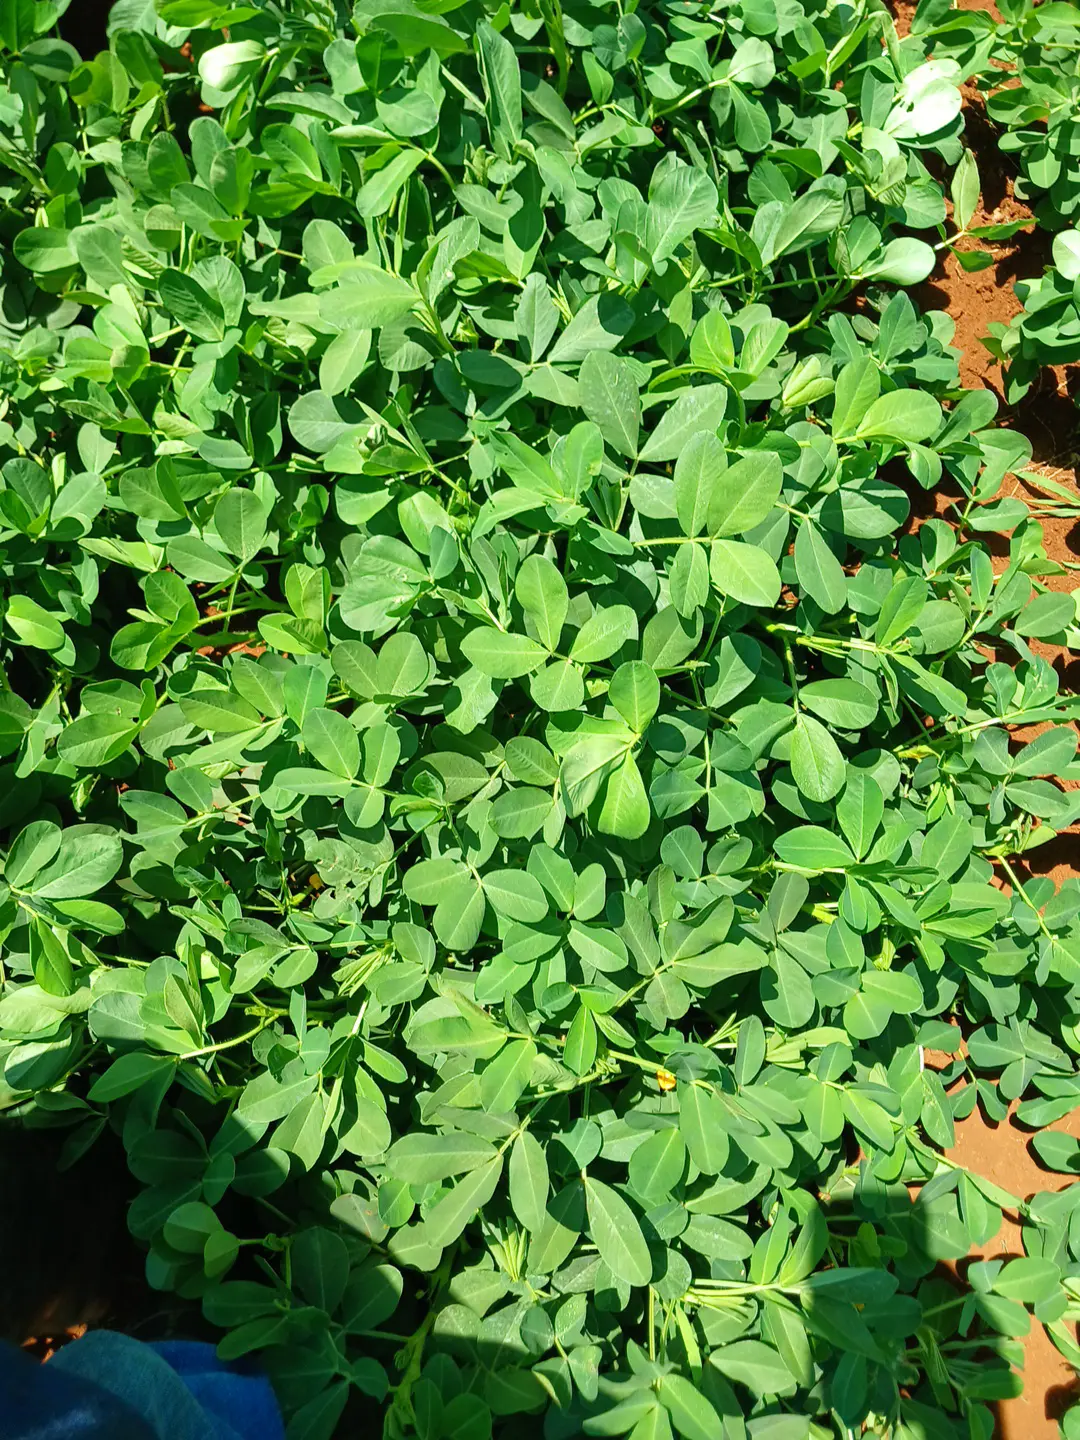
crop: groundnut
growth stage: flowering
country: Kenya
